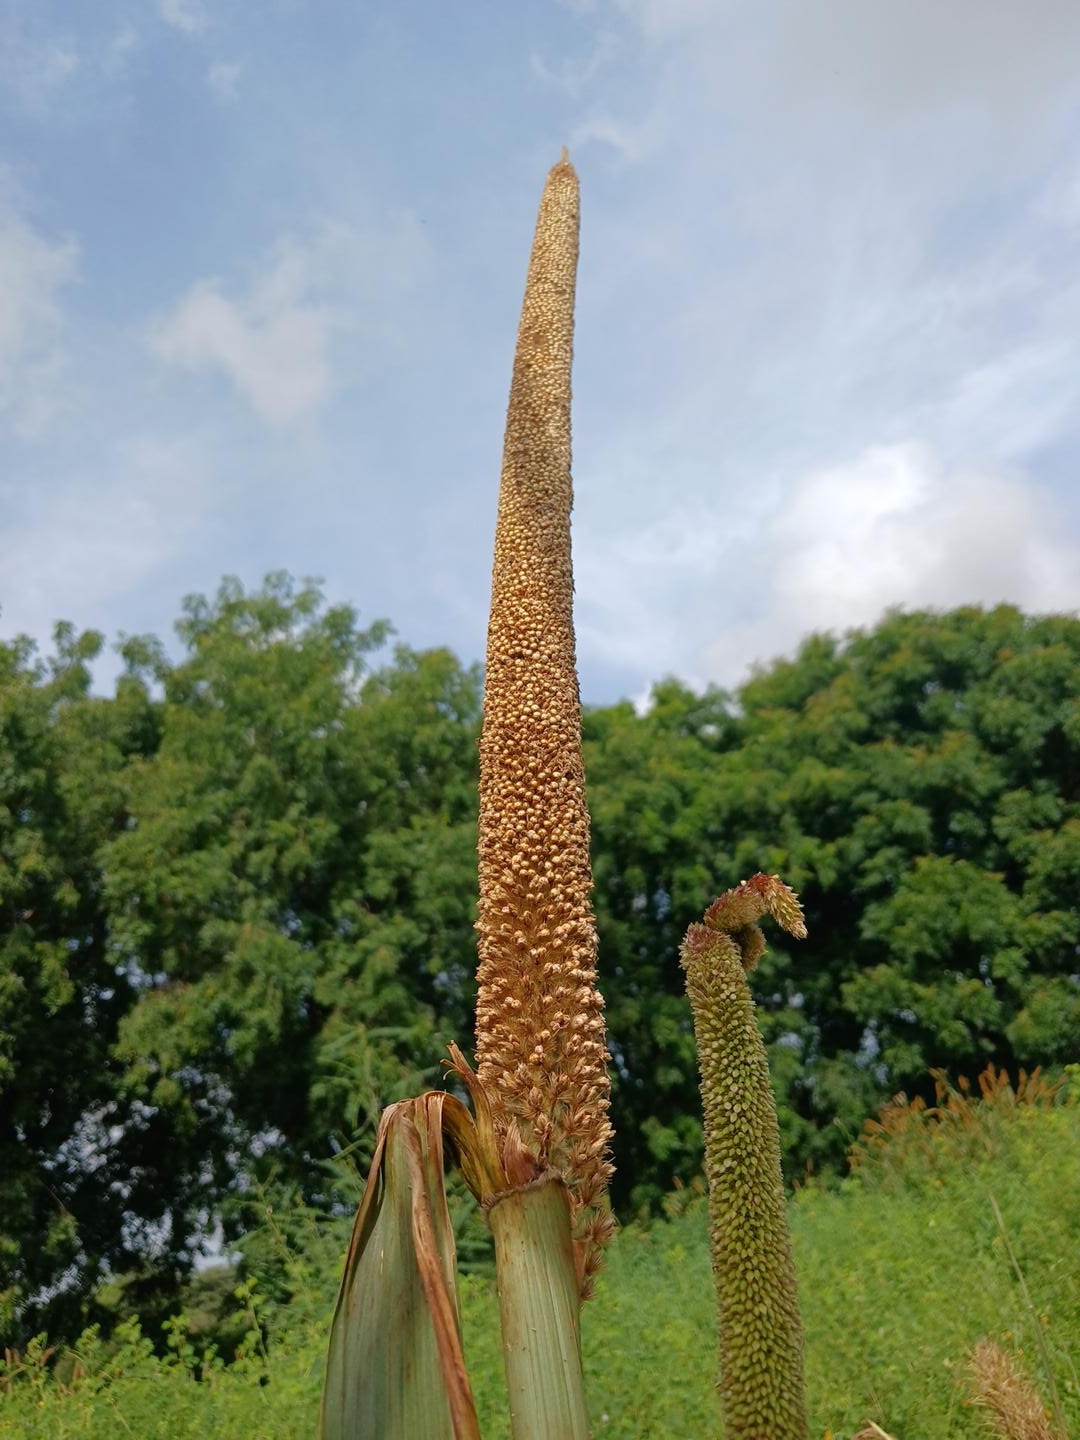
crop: pearl millet
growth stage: maturity
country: Senegal
